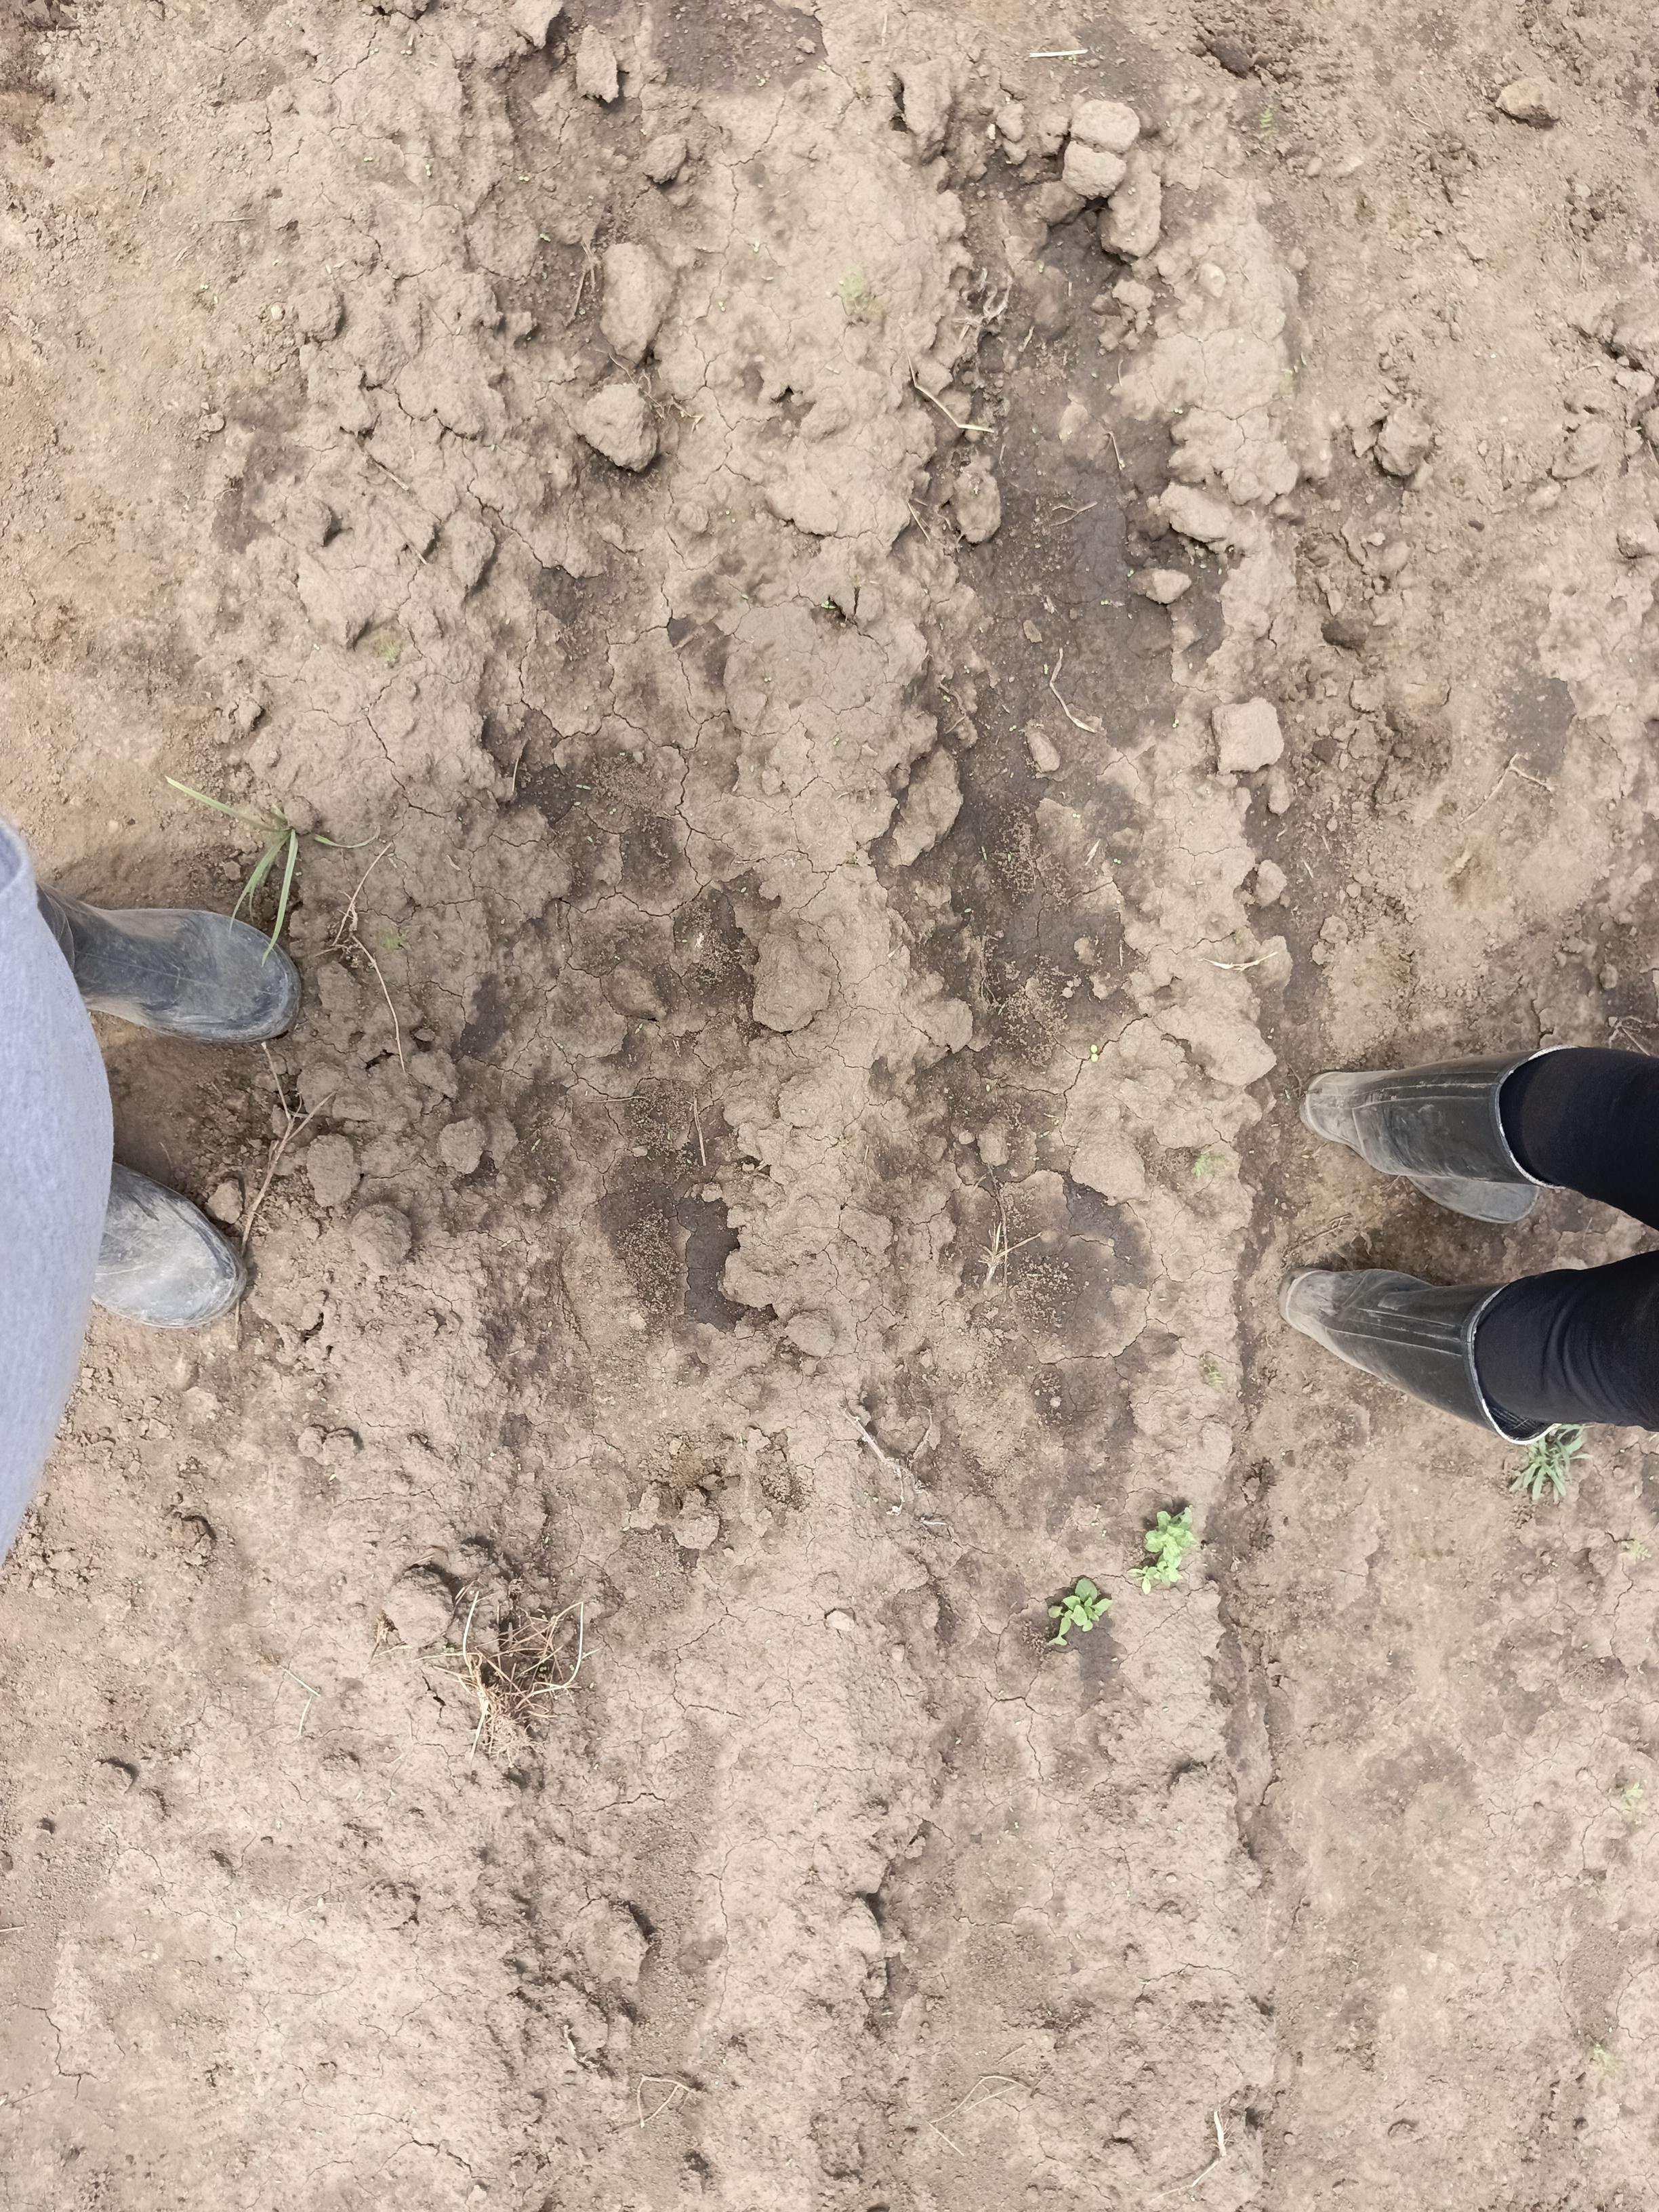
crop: chickpea
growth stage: emergence
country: Tanzania
